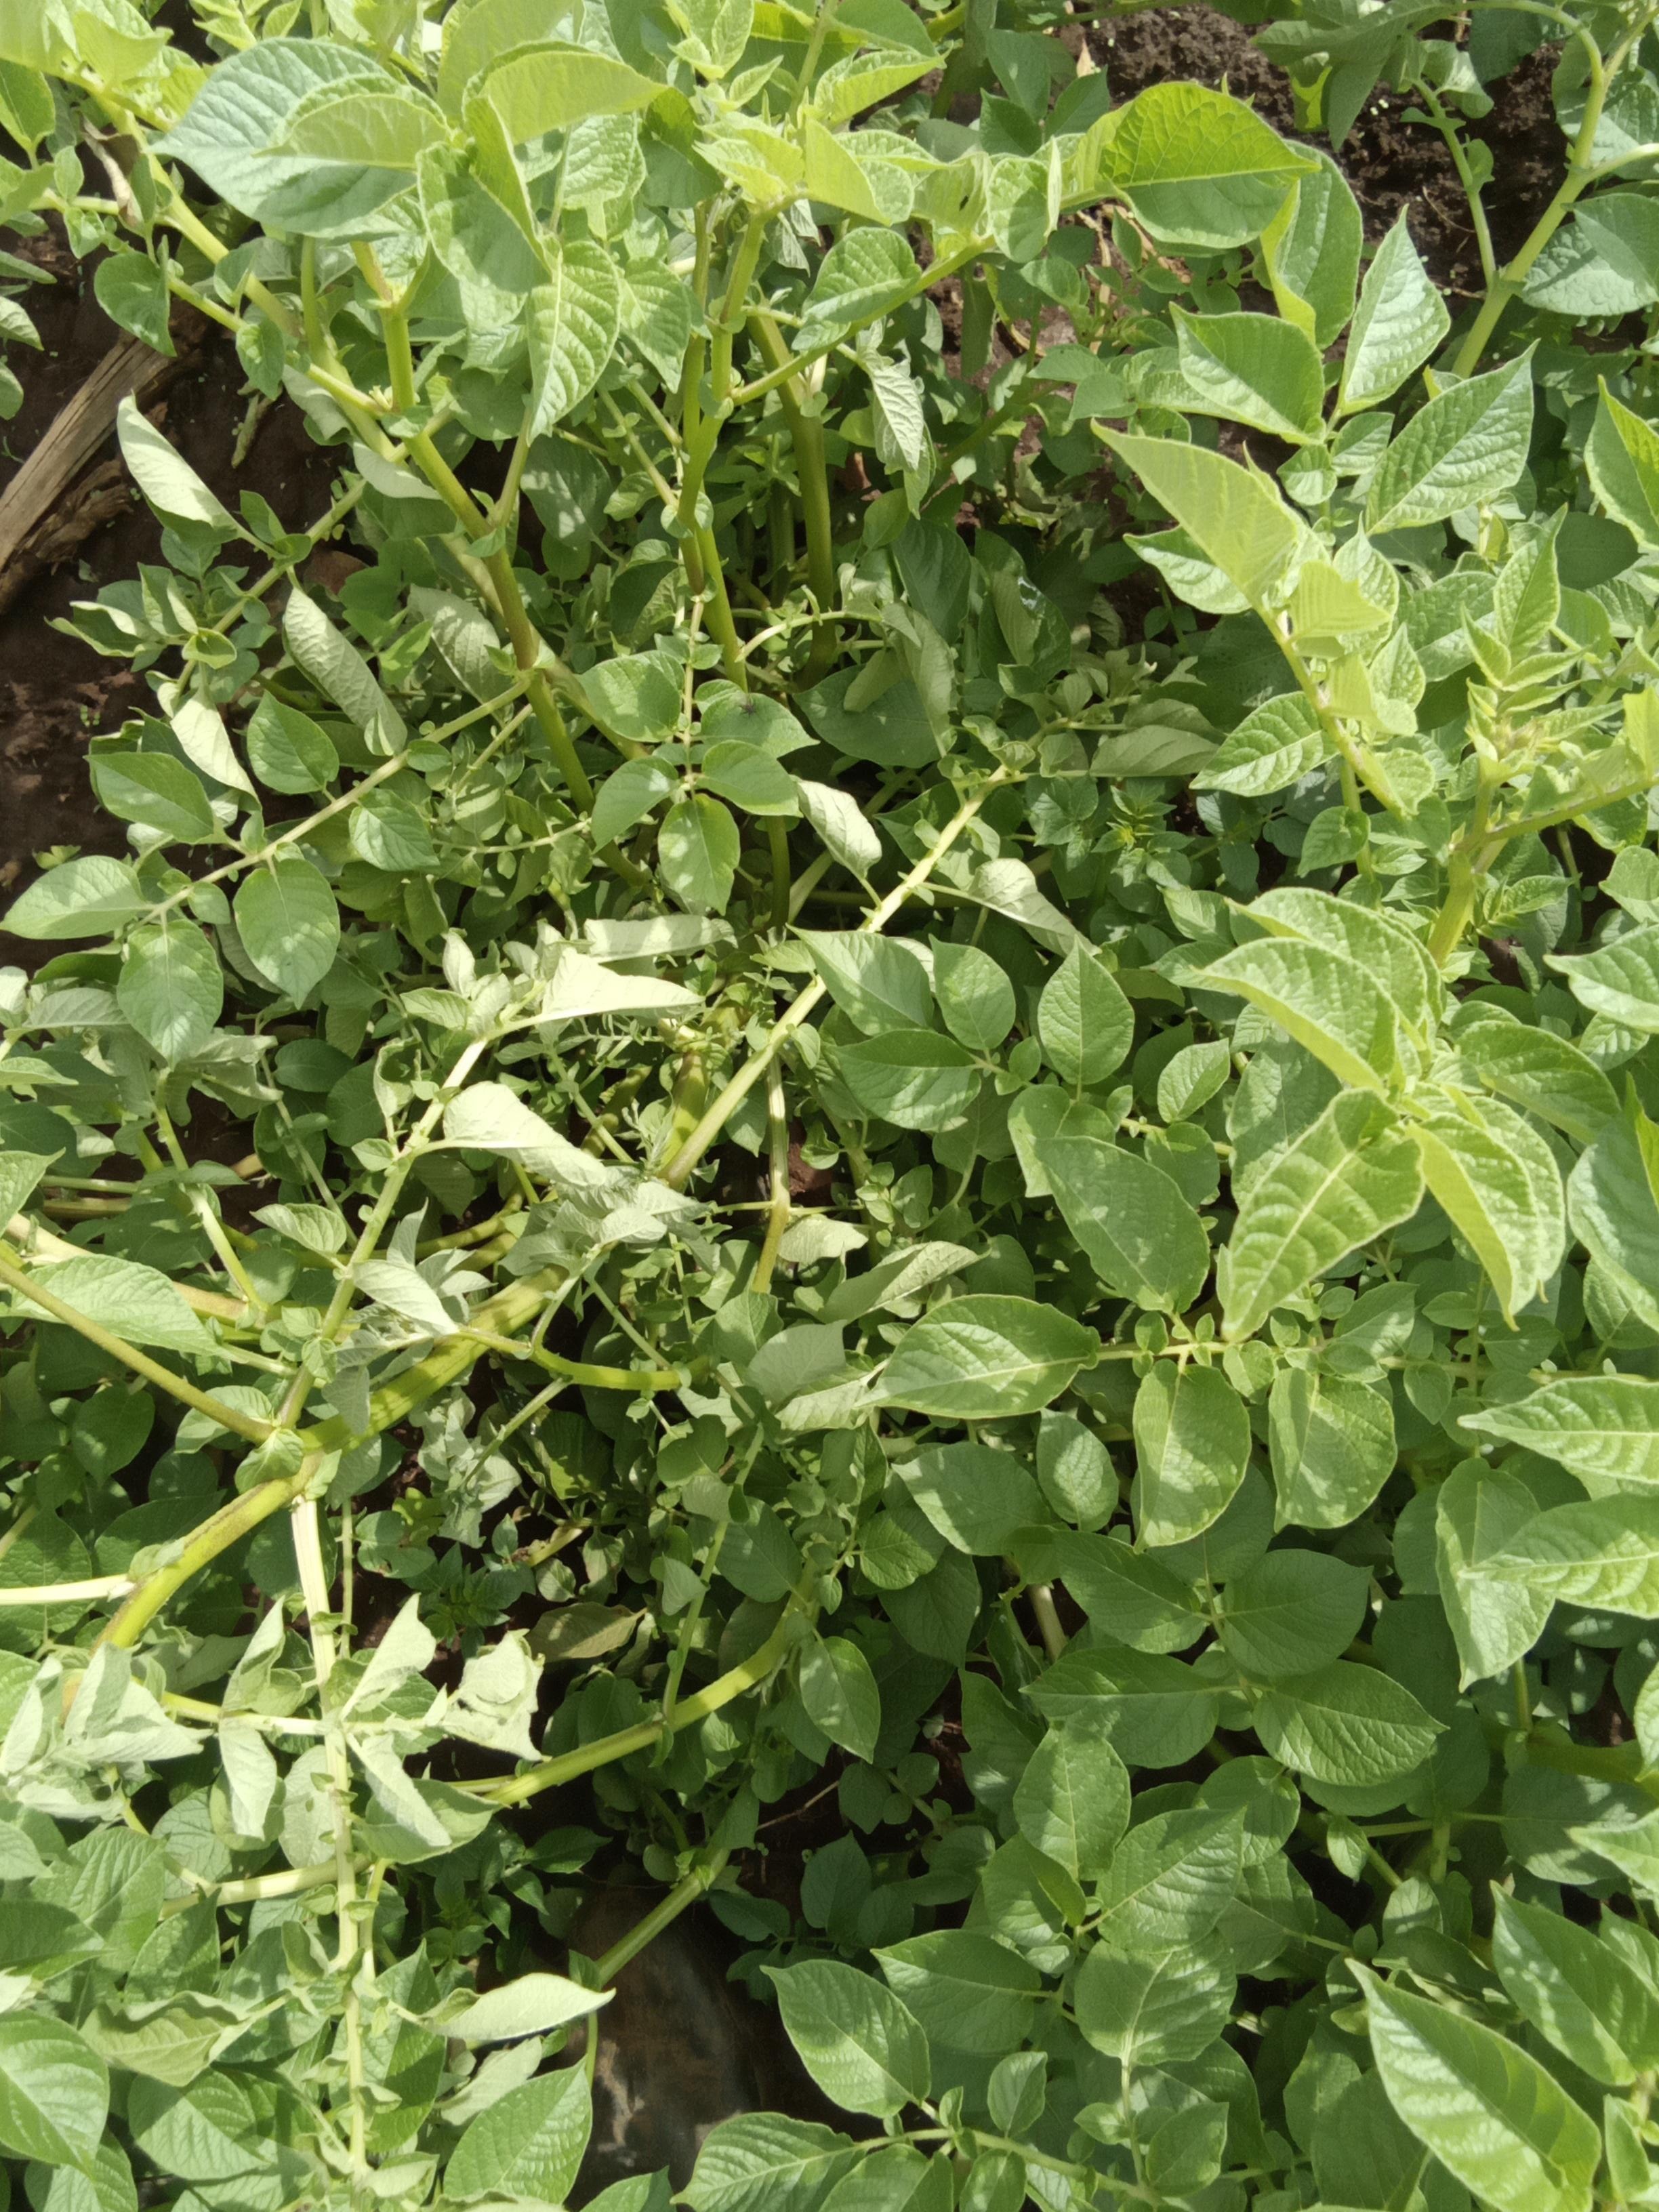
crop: potato
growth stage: flowering
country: Kenya
